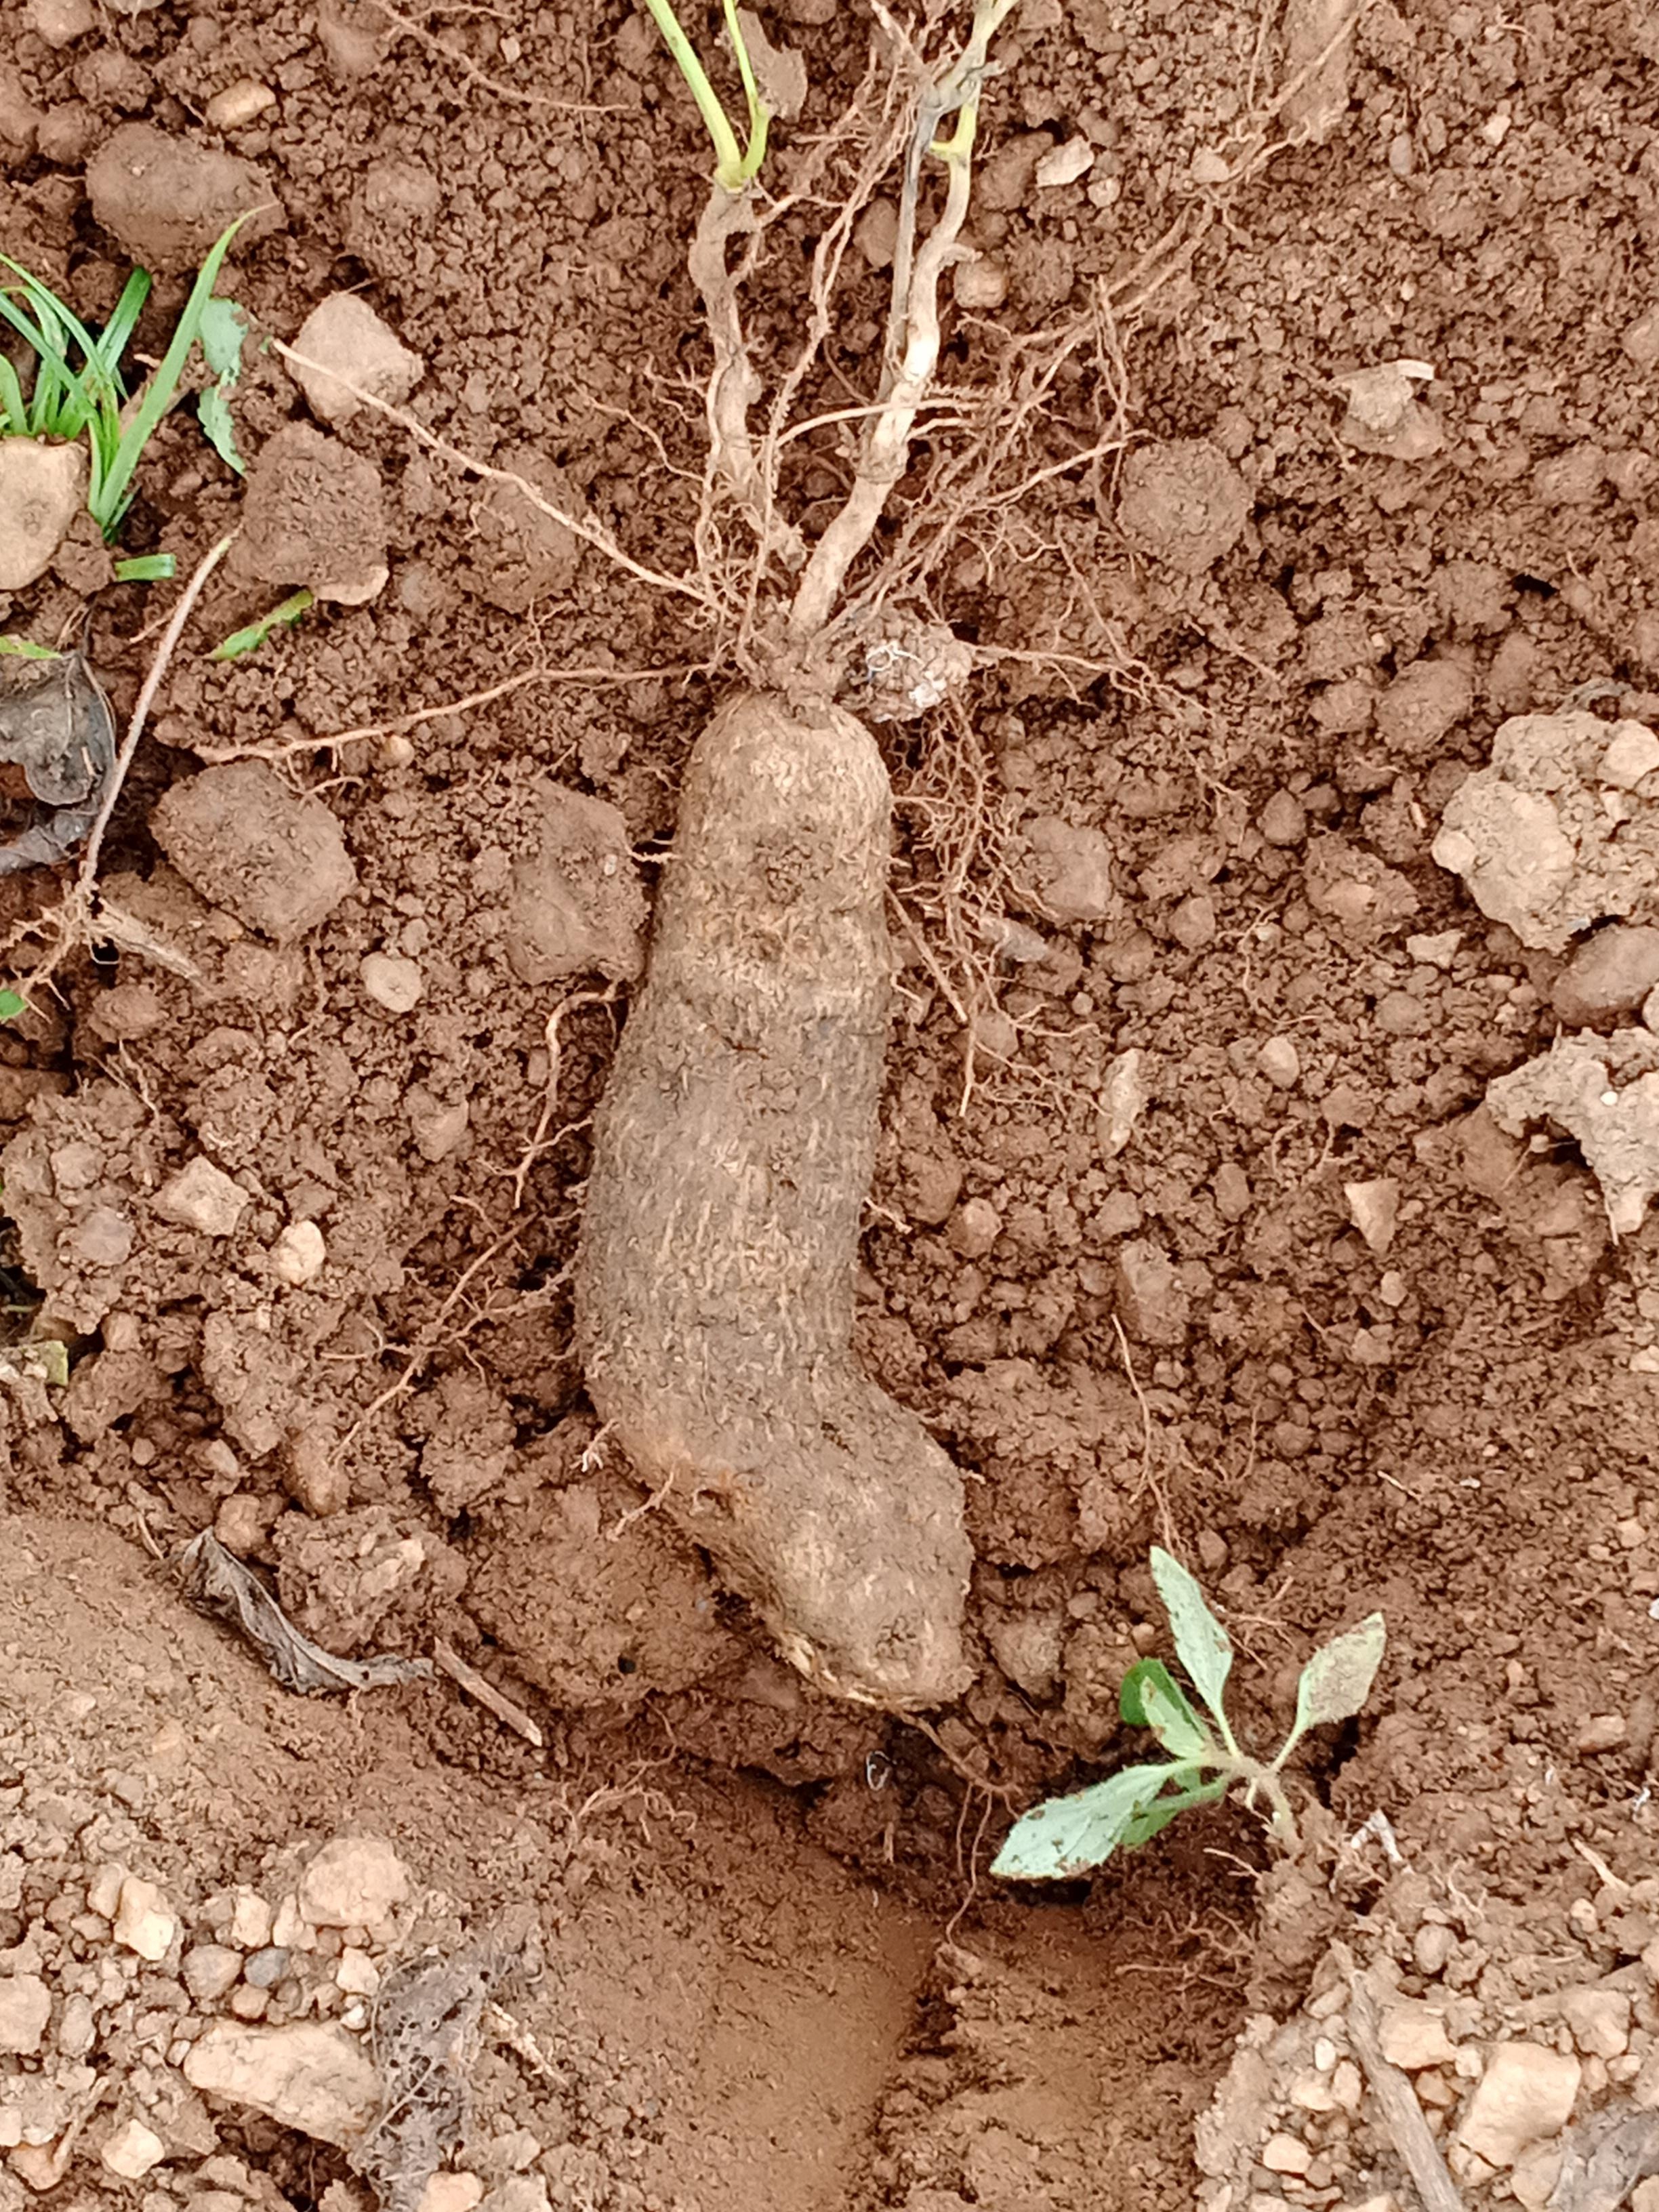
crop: yam
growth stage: harvest
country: Nigeria
